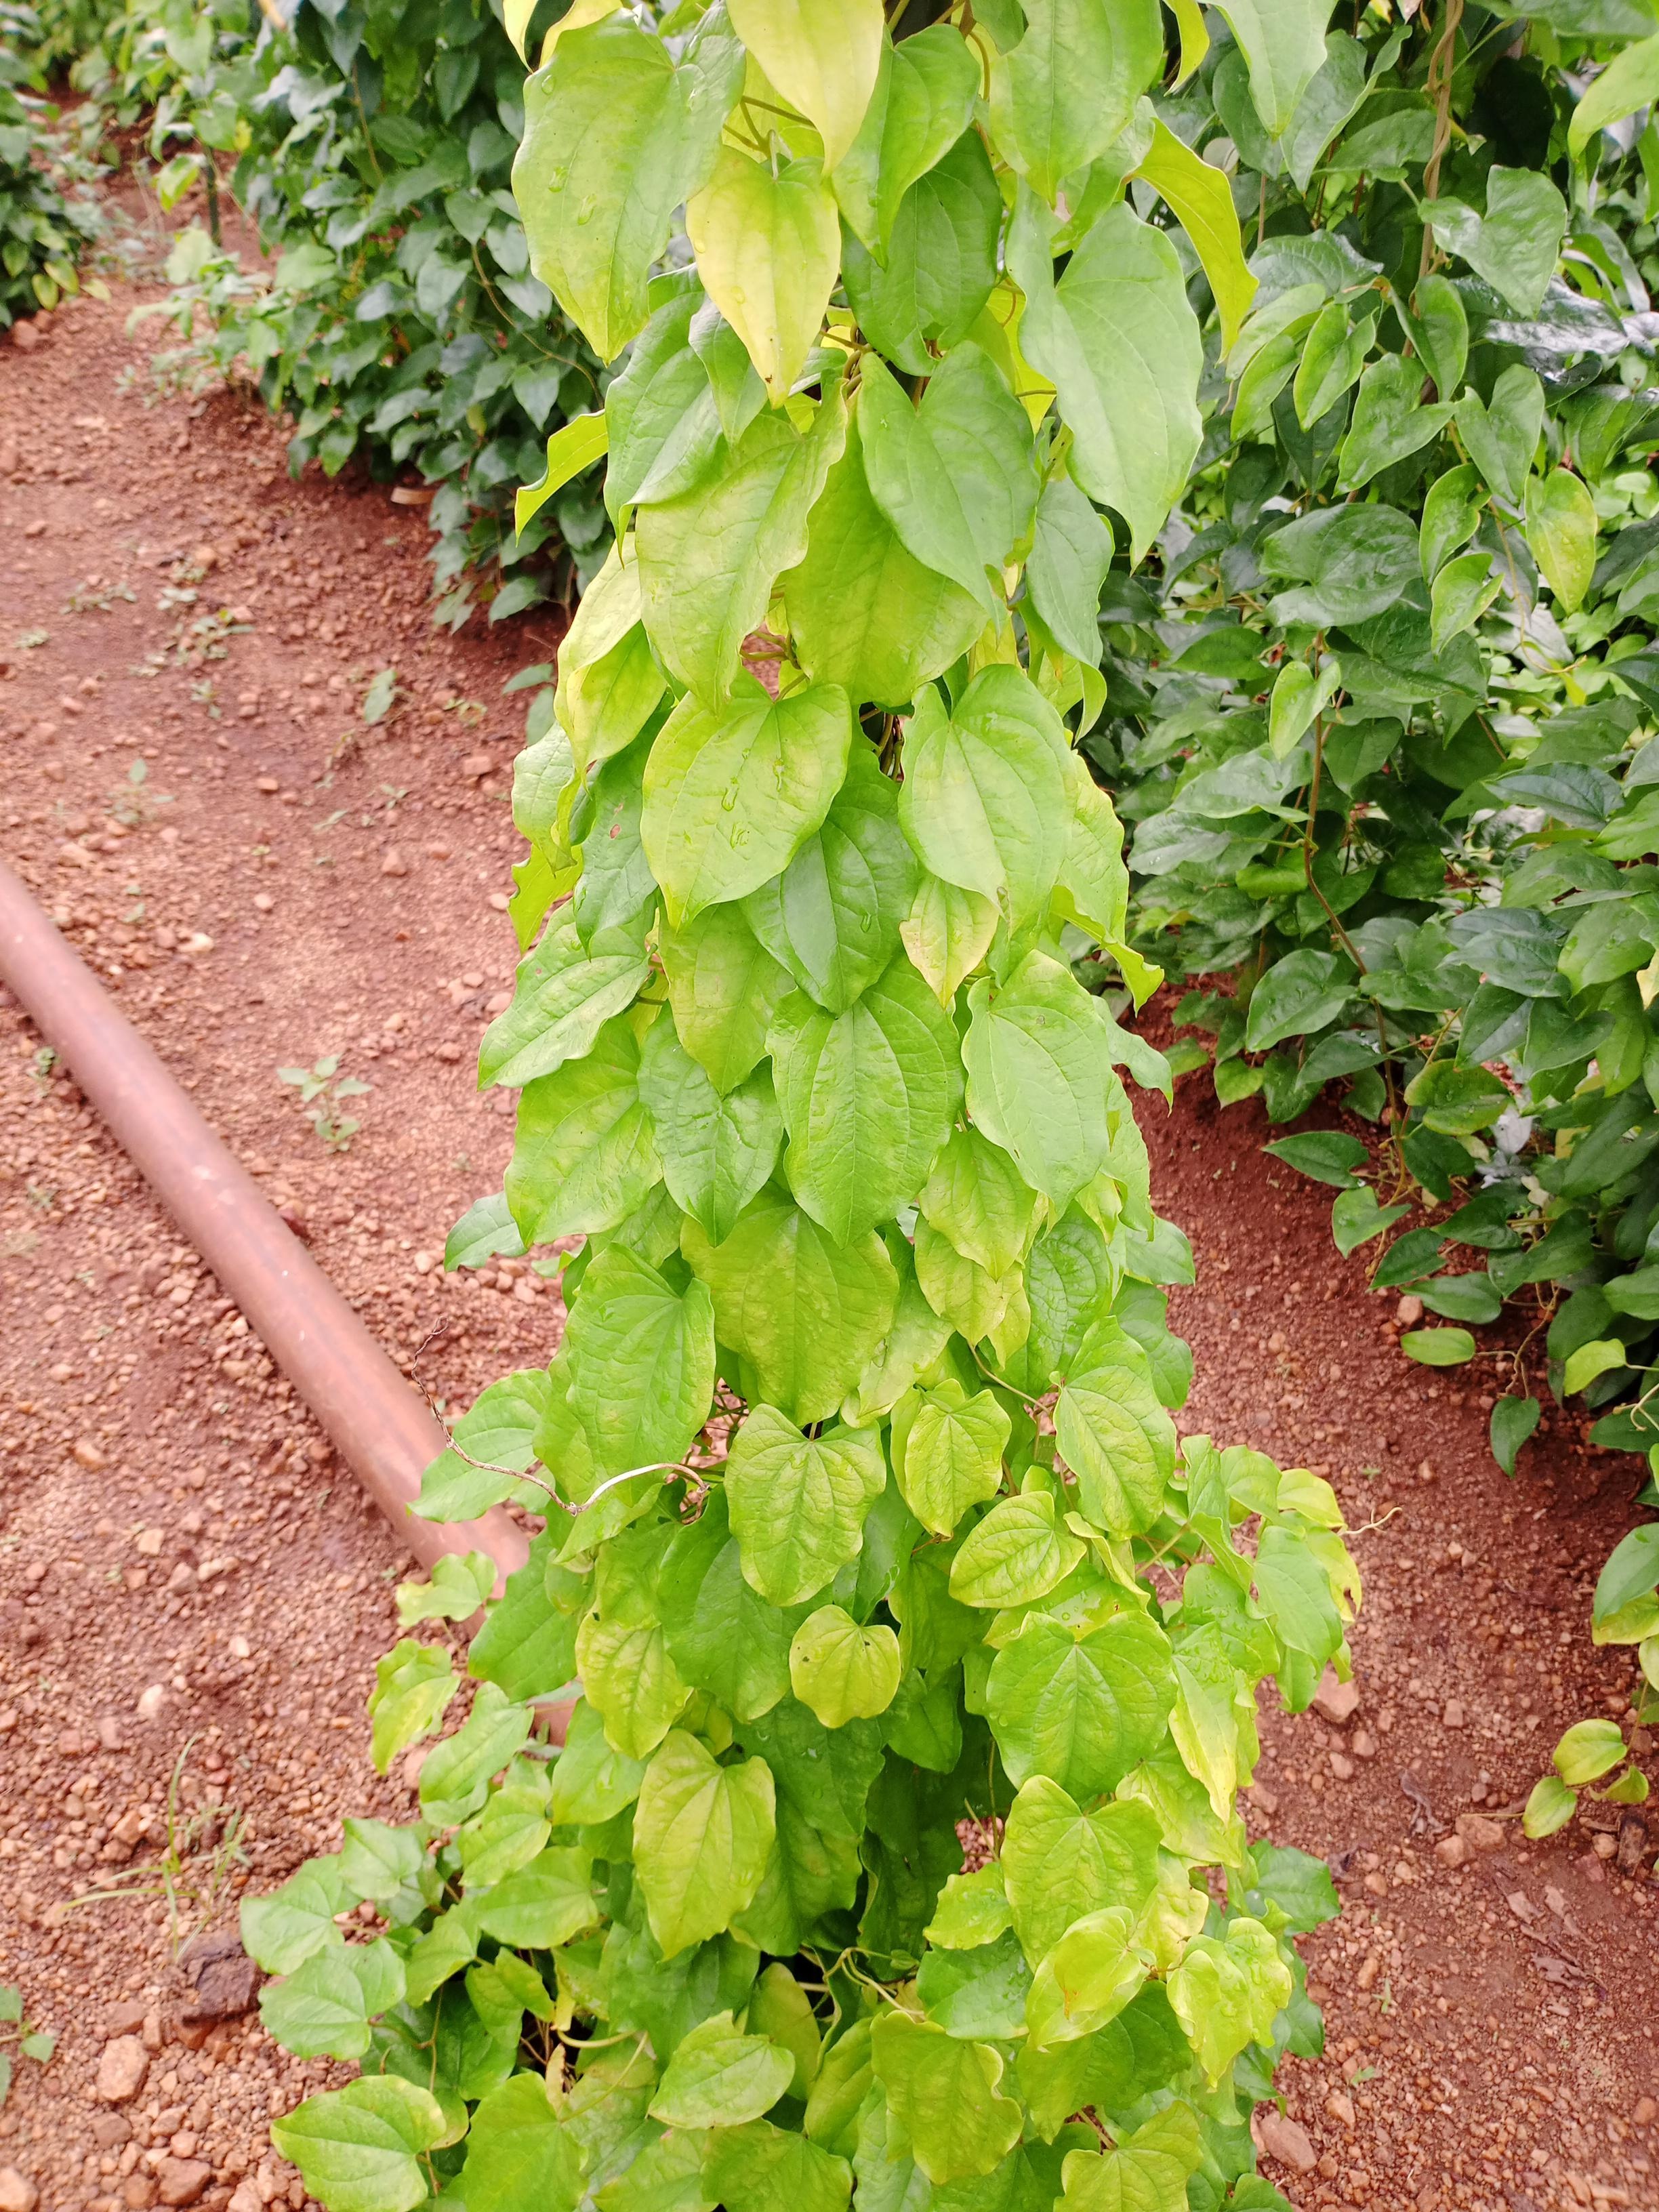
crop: yam
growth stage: vegetative
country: Nigeria
